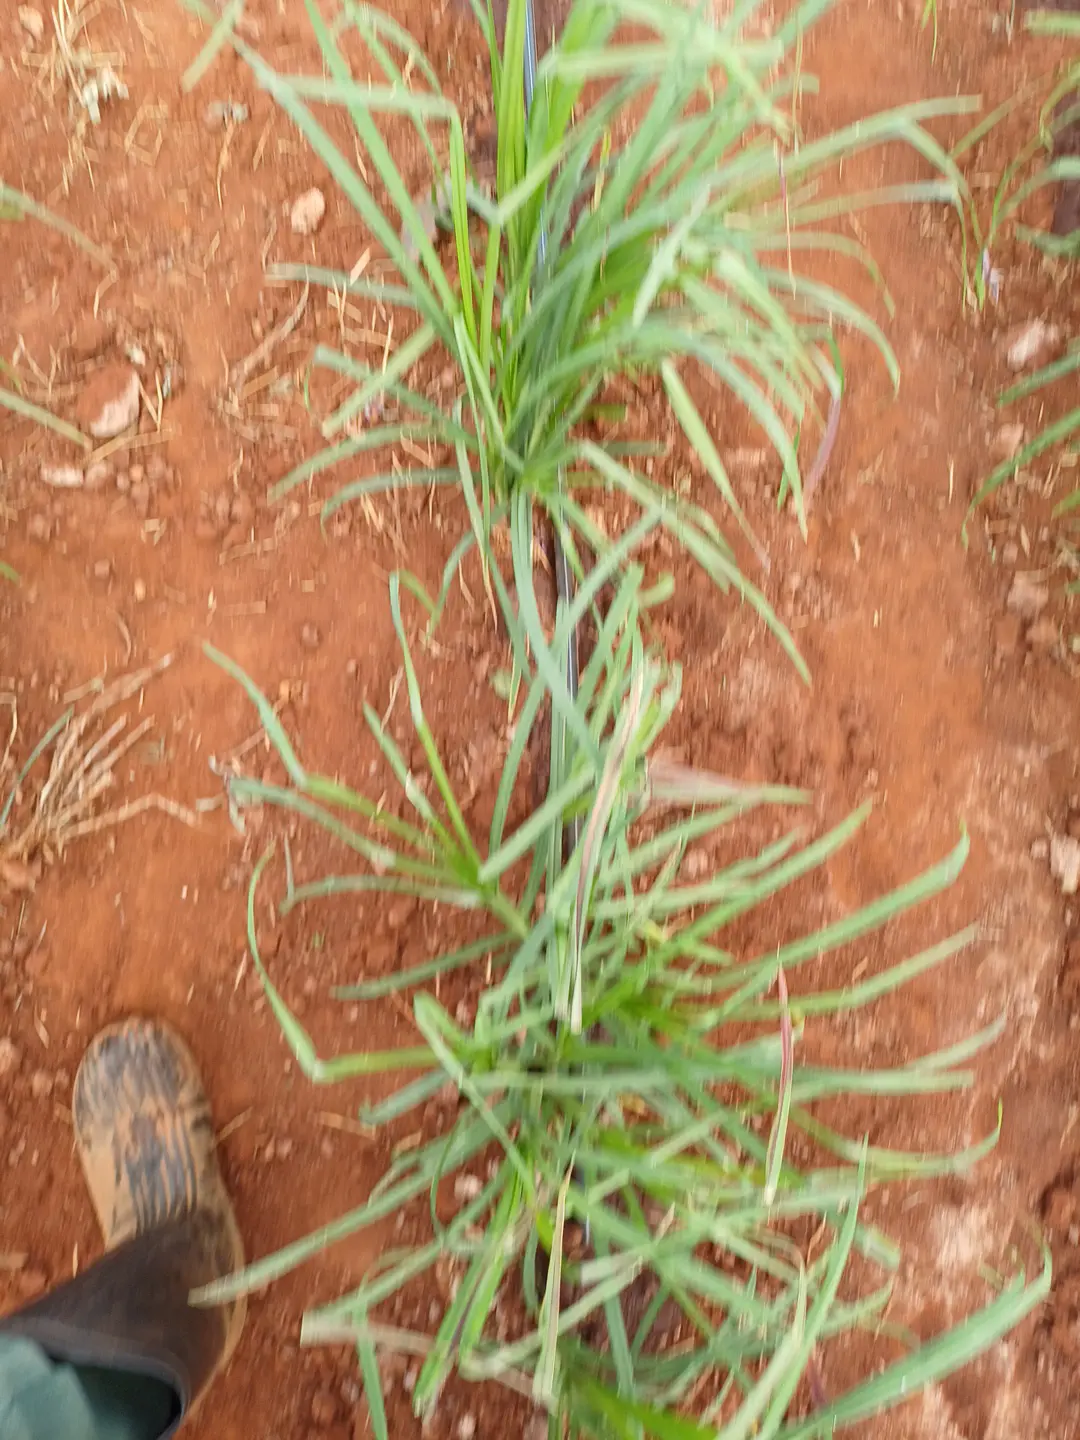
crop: finger millet
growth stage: elongation stem
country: Kenya
